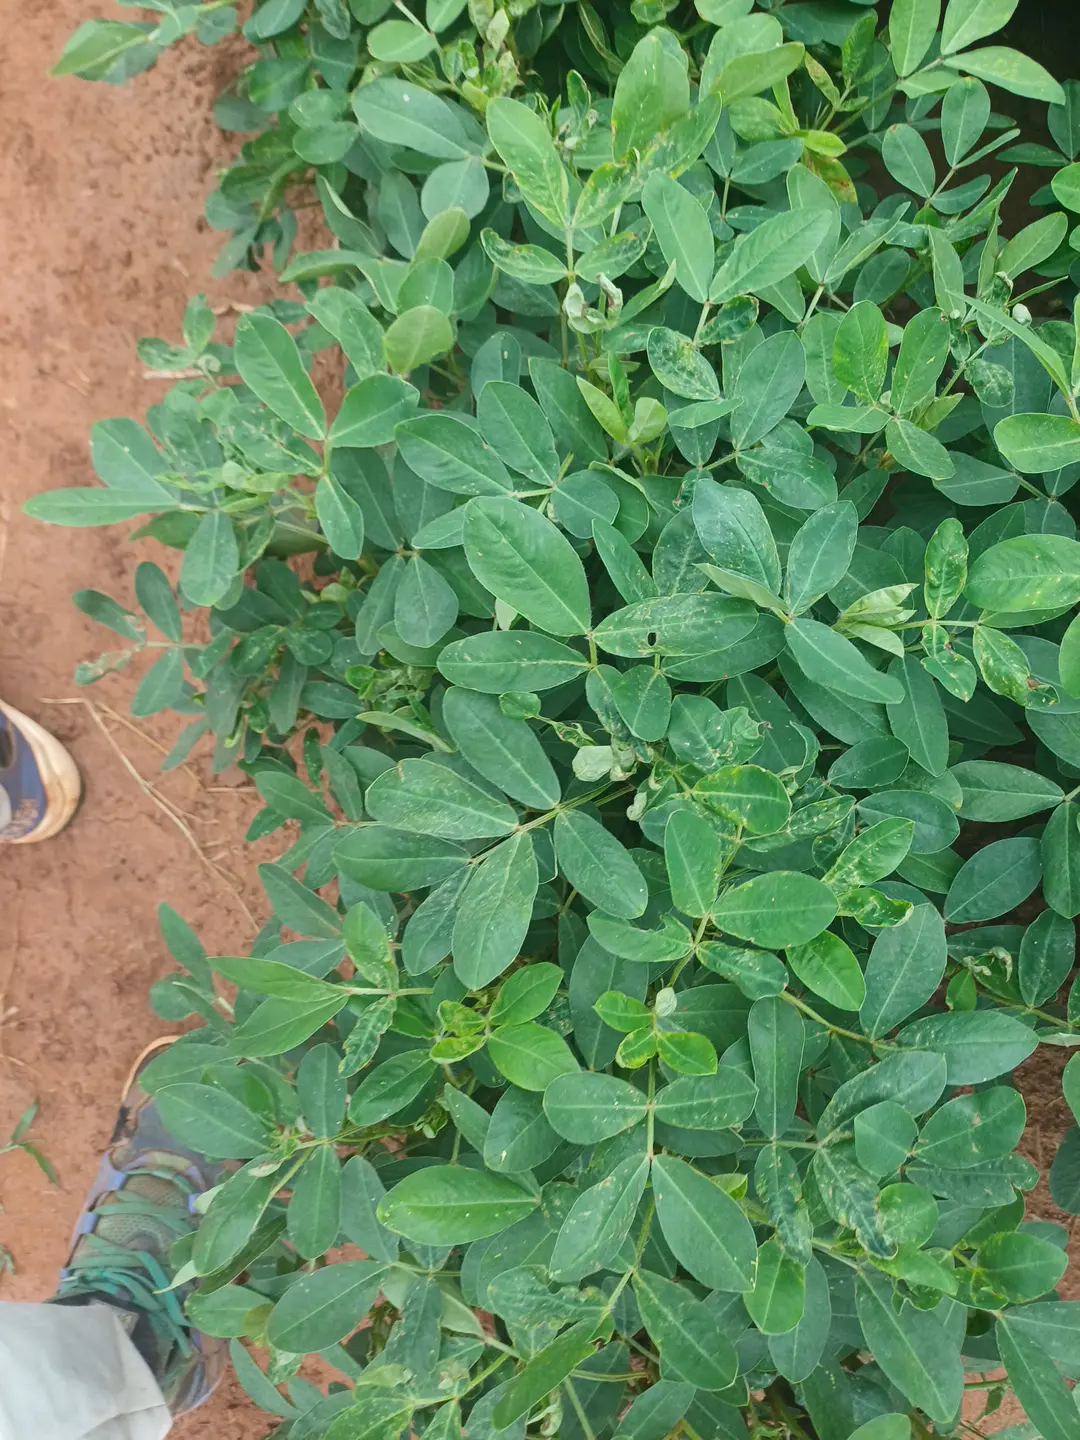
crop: groundnut
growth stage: pegging
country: Kenya
